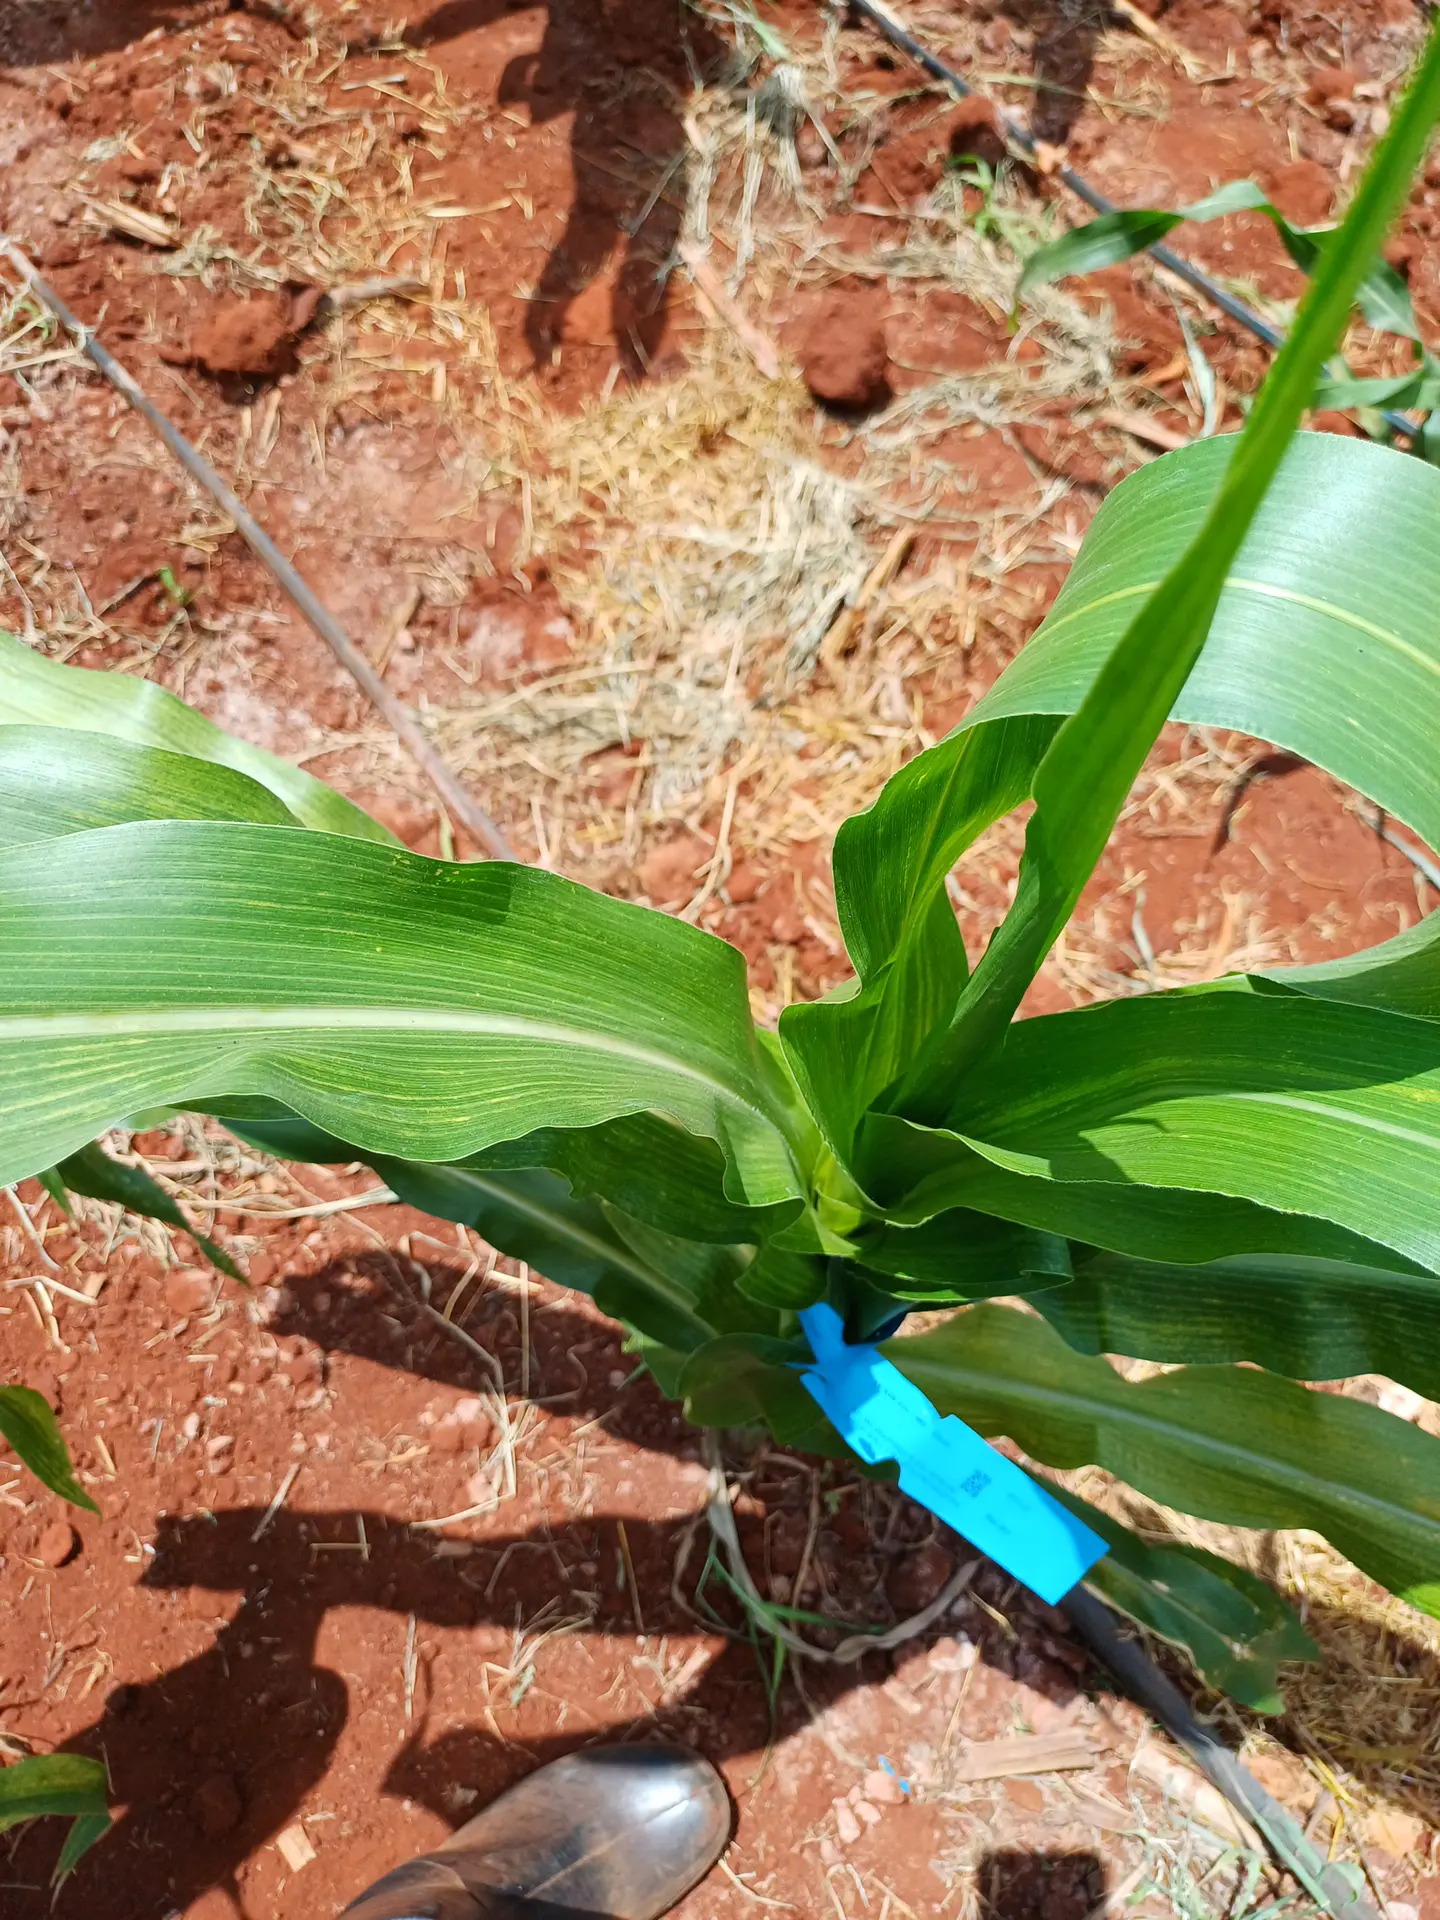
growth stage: vegetative
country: Kenya
